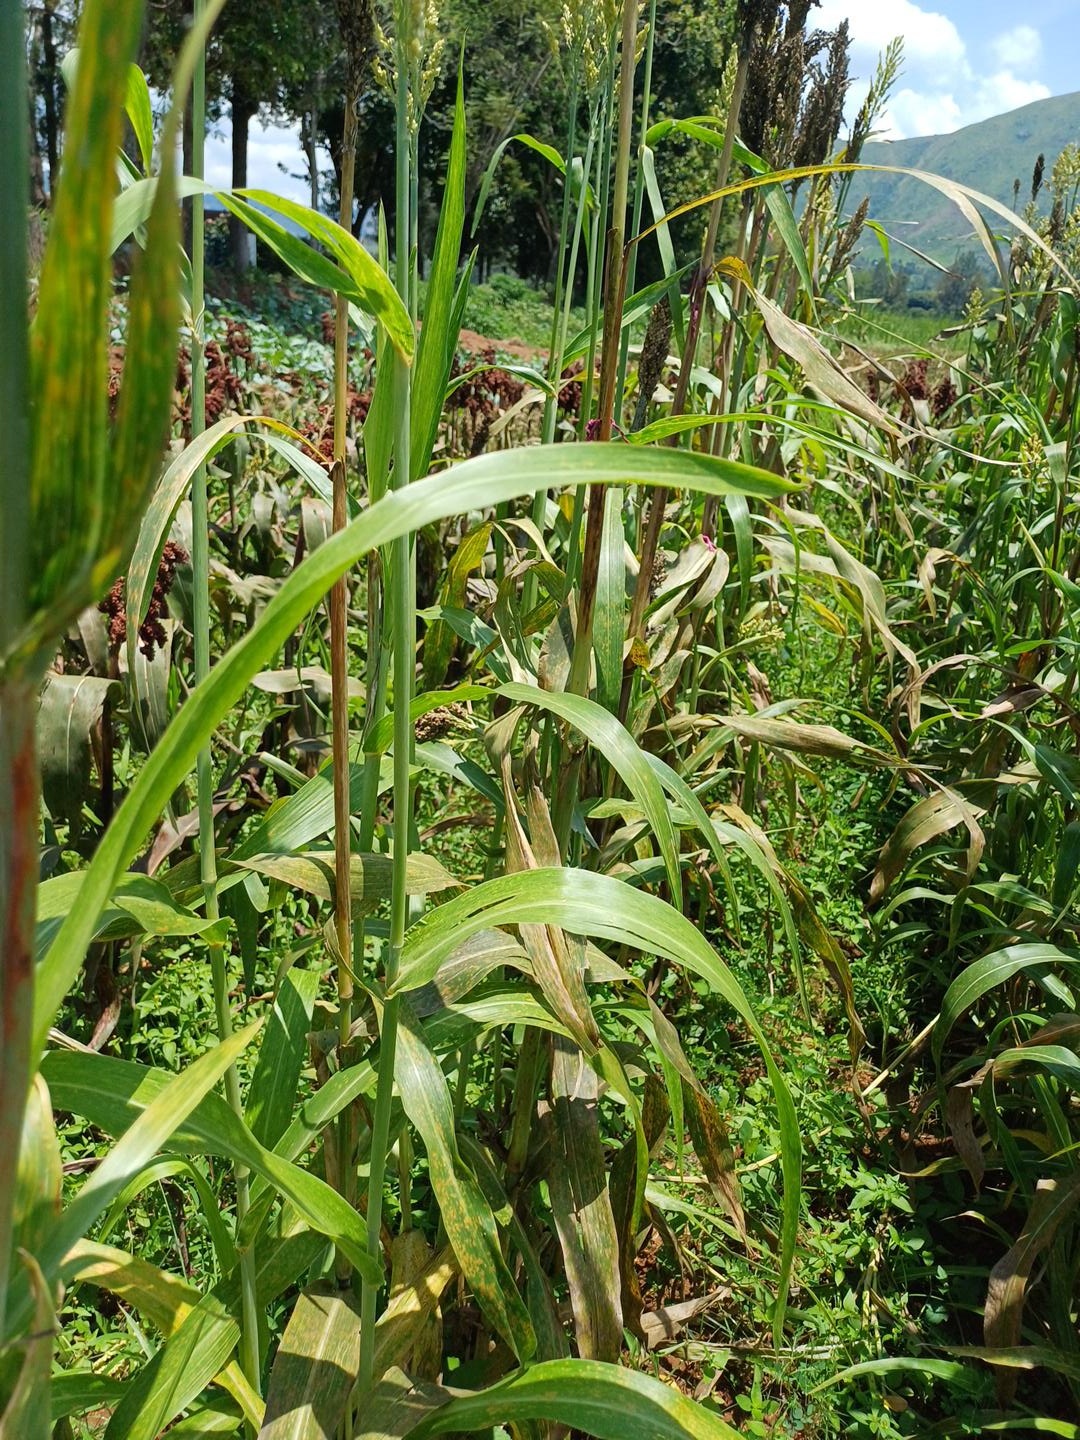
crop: sorghum
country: Kenya
